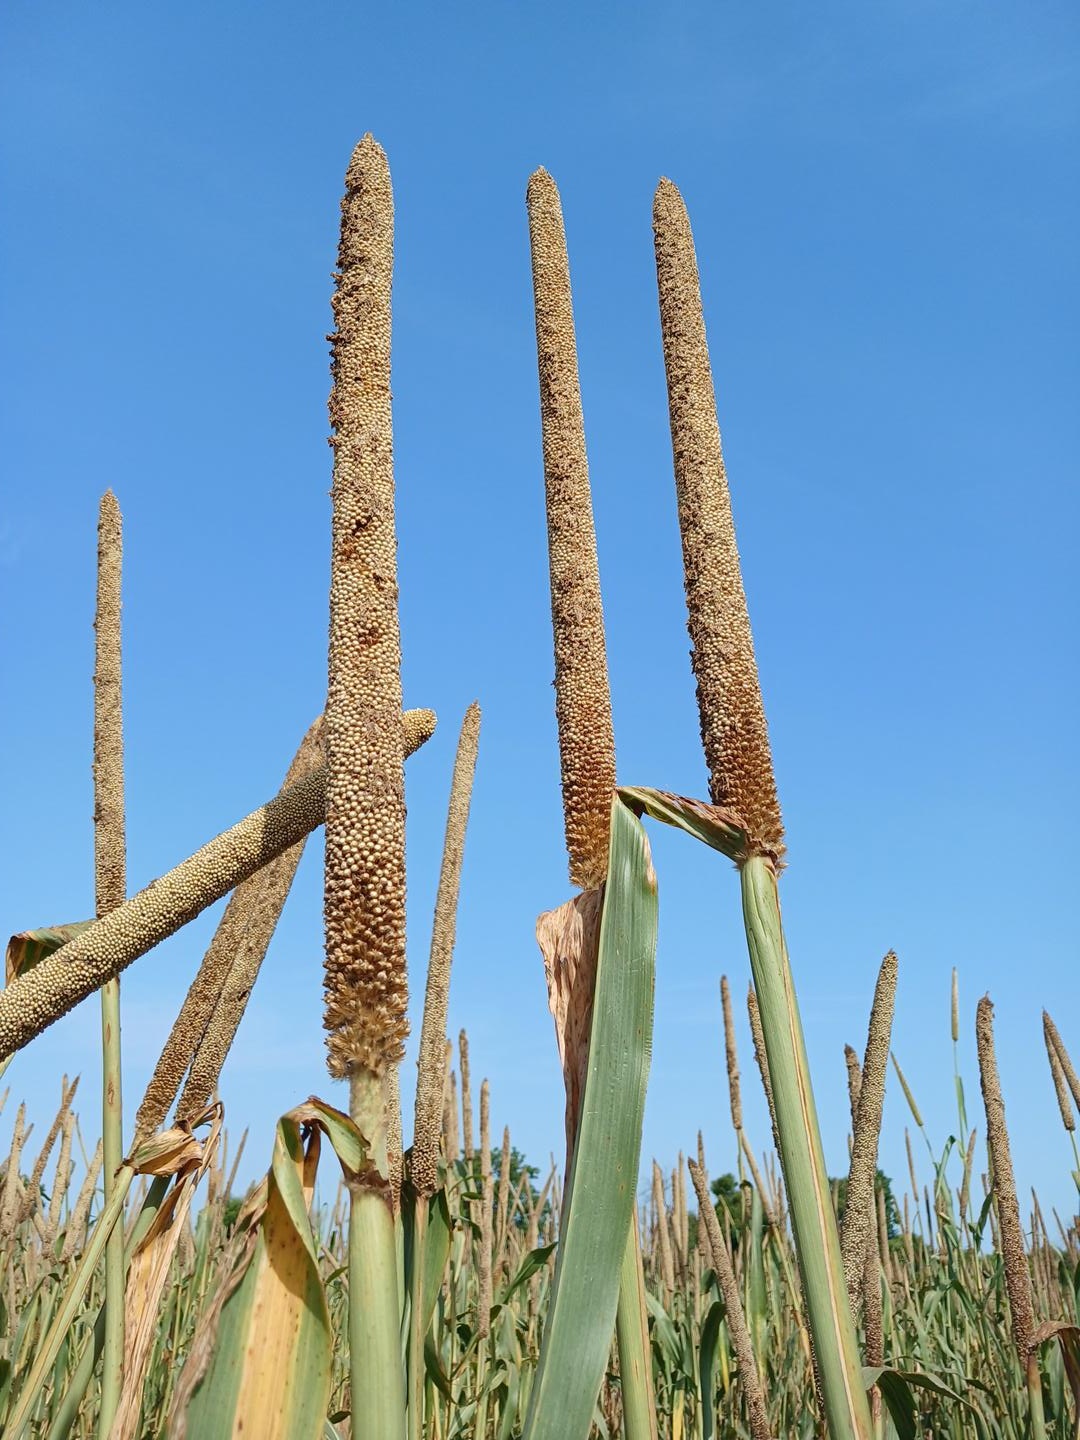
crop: pearl millet
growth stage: maturity
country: Senegal
